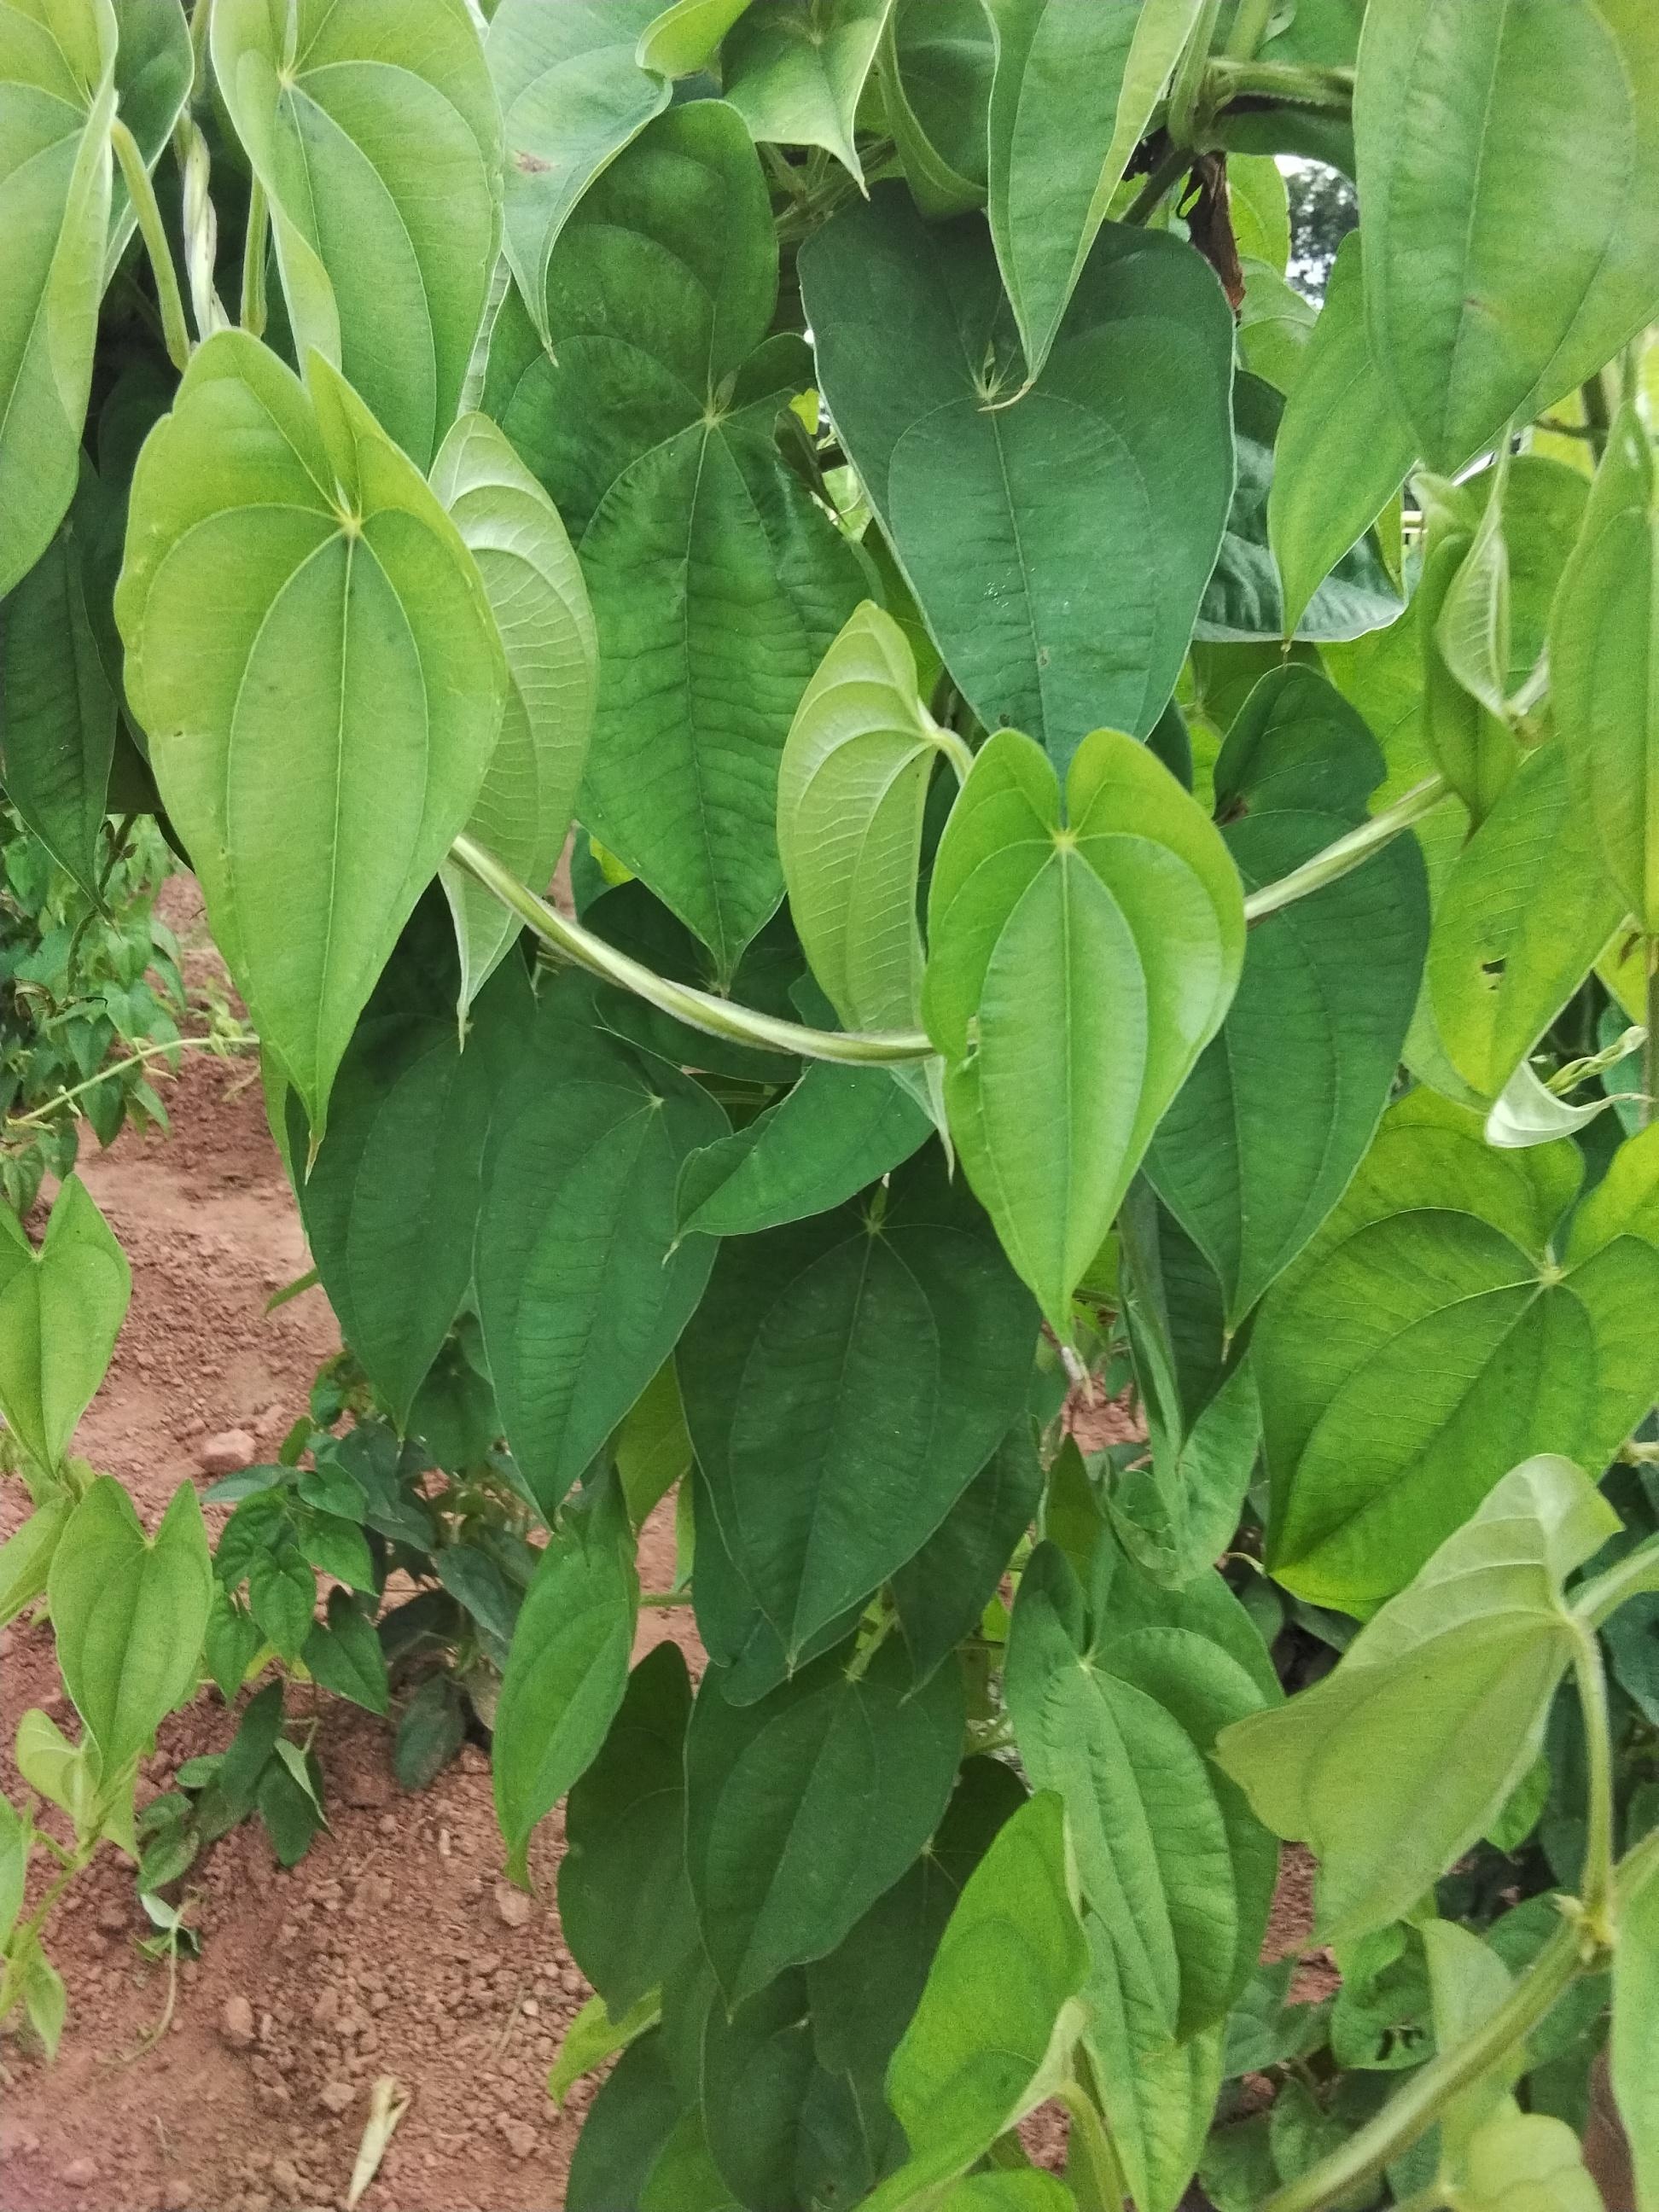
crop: yam
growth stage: vegetative
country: Nigeria
